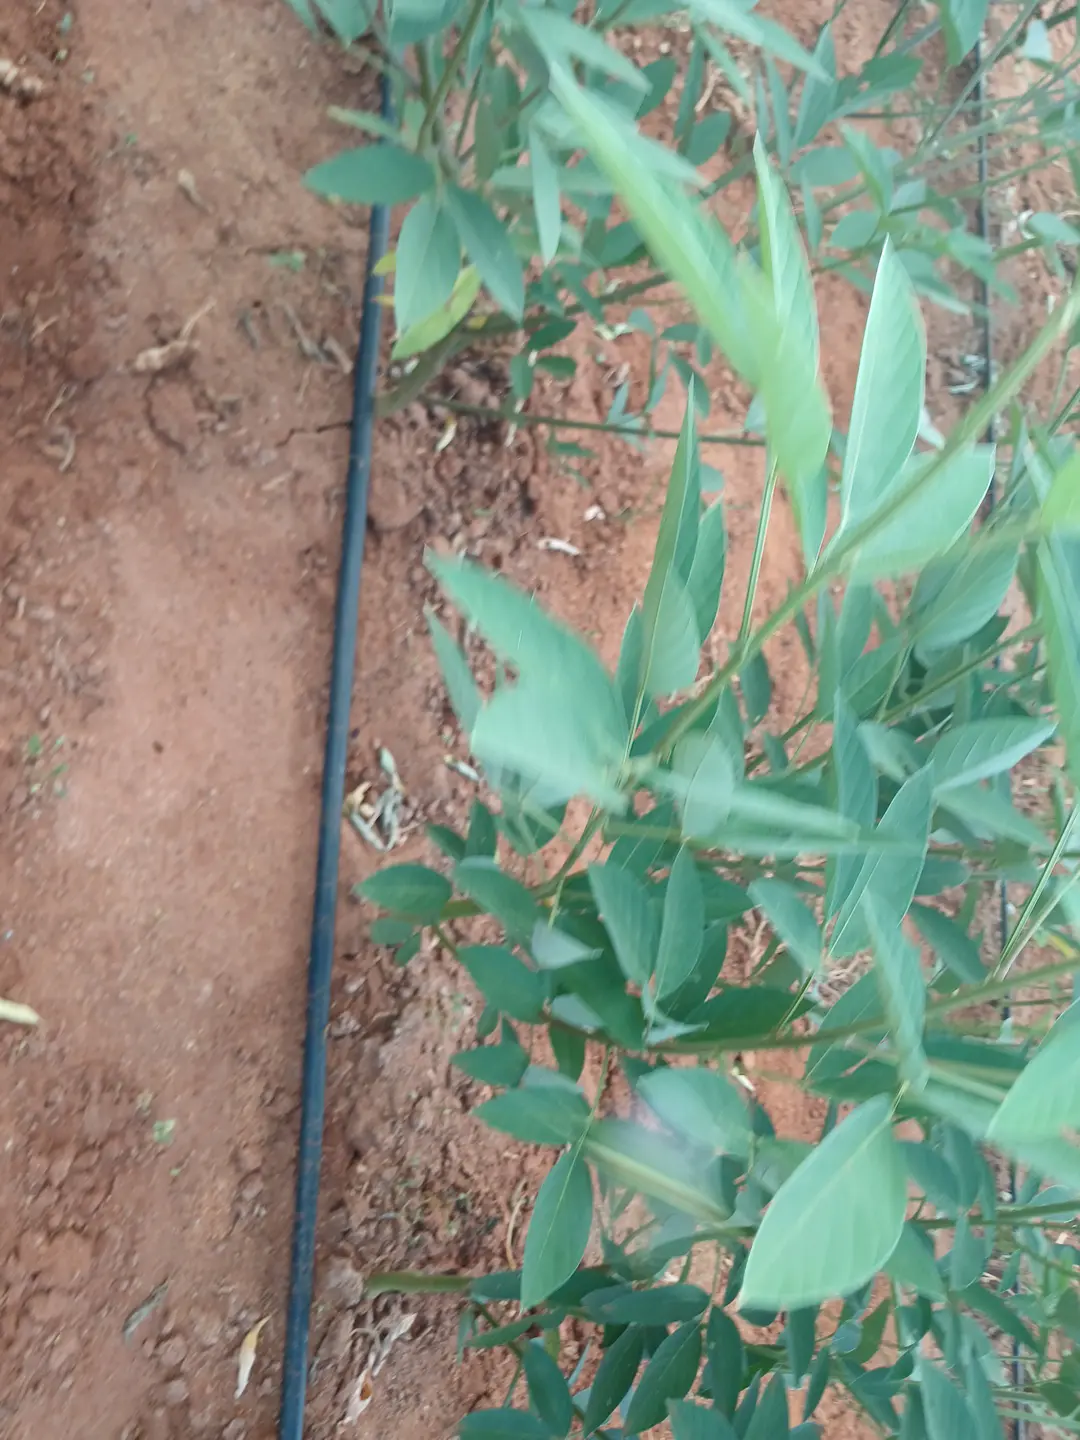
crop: pigeonpea
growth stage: flowering
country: Kenya
